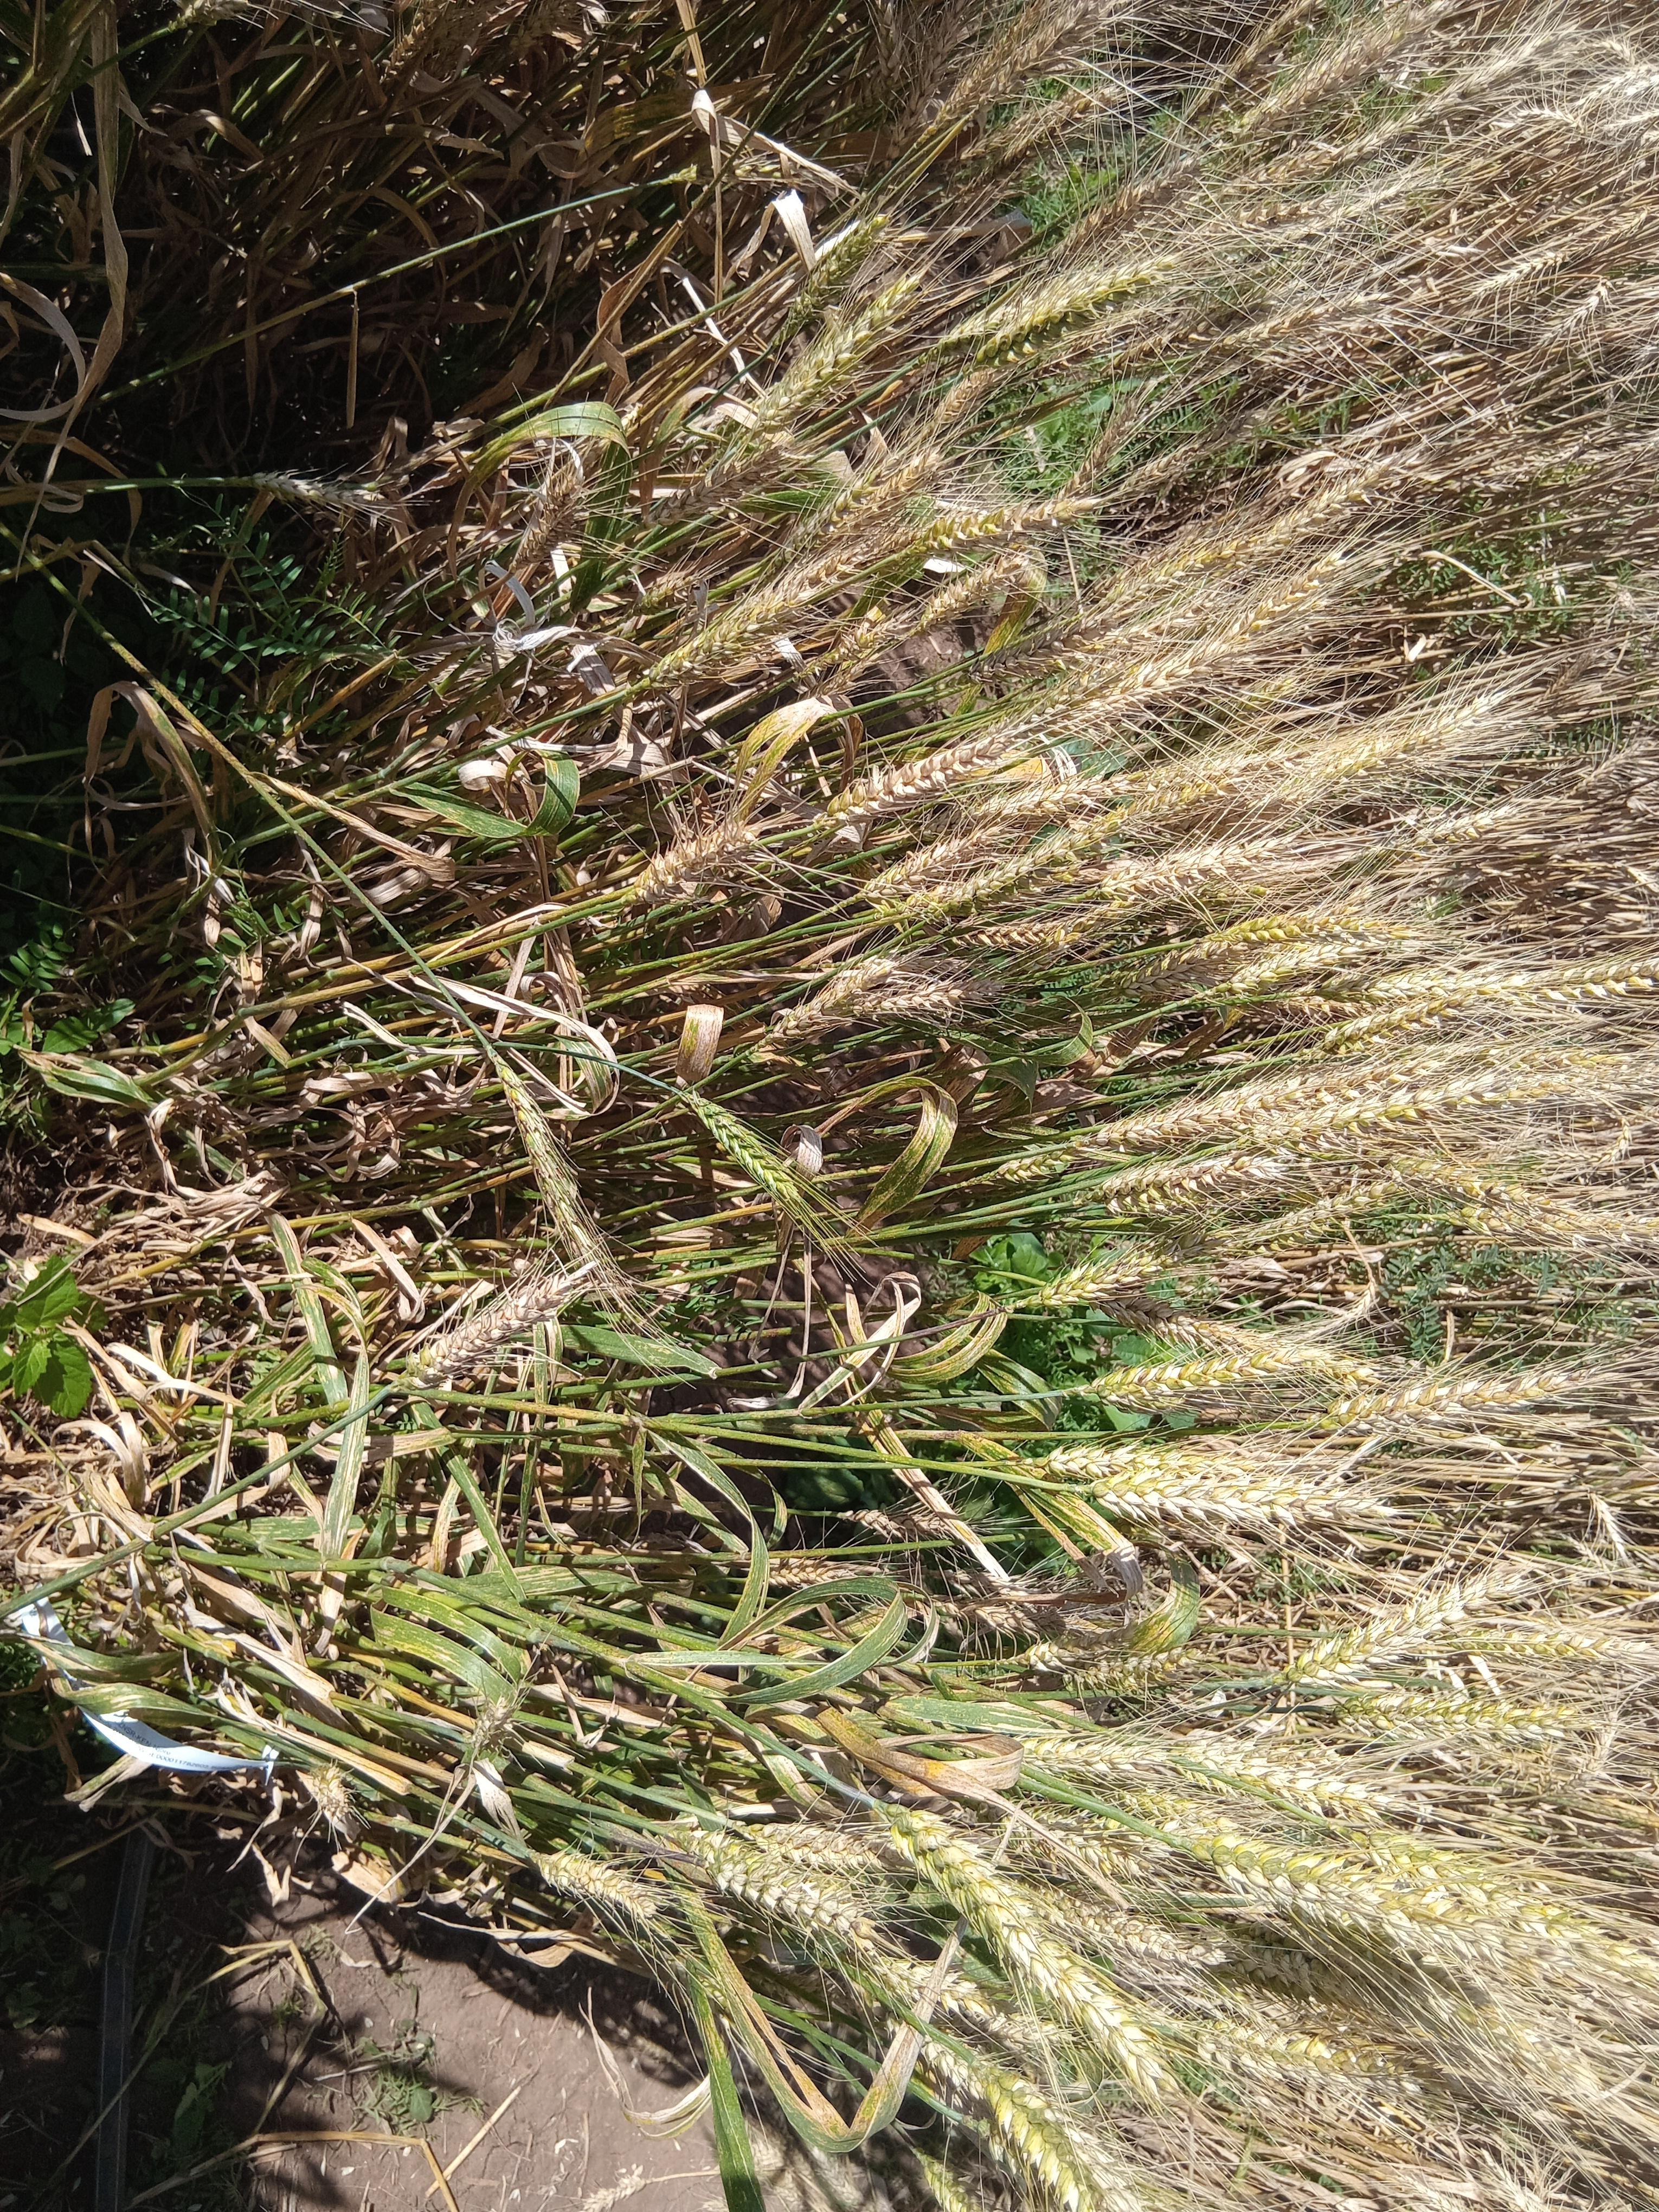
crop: wheat
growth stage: maturity
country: Kenya
